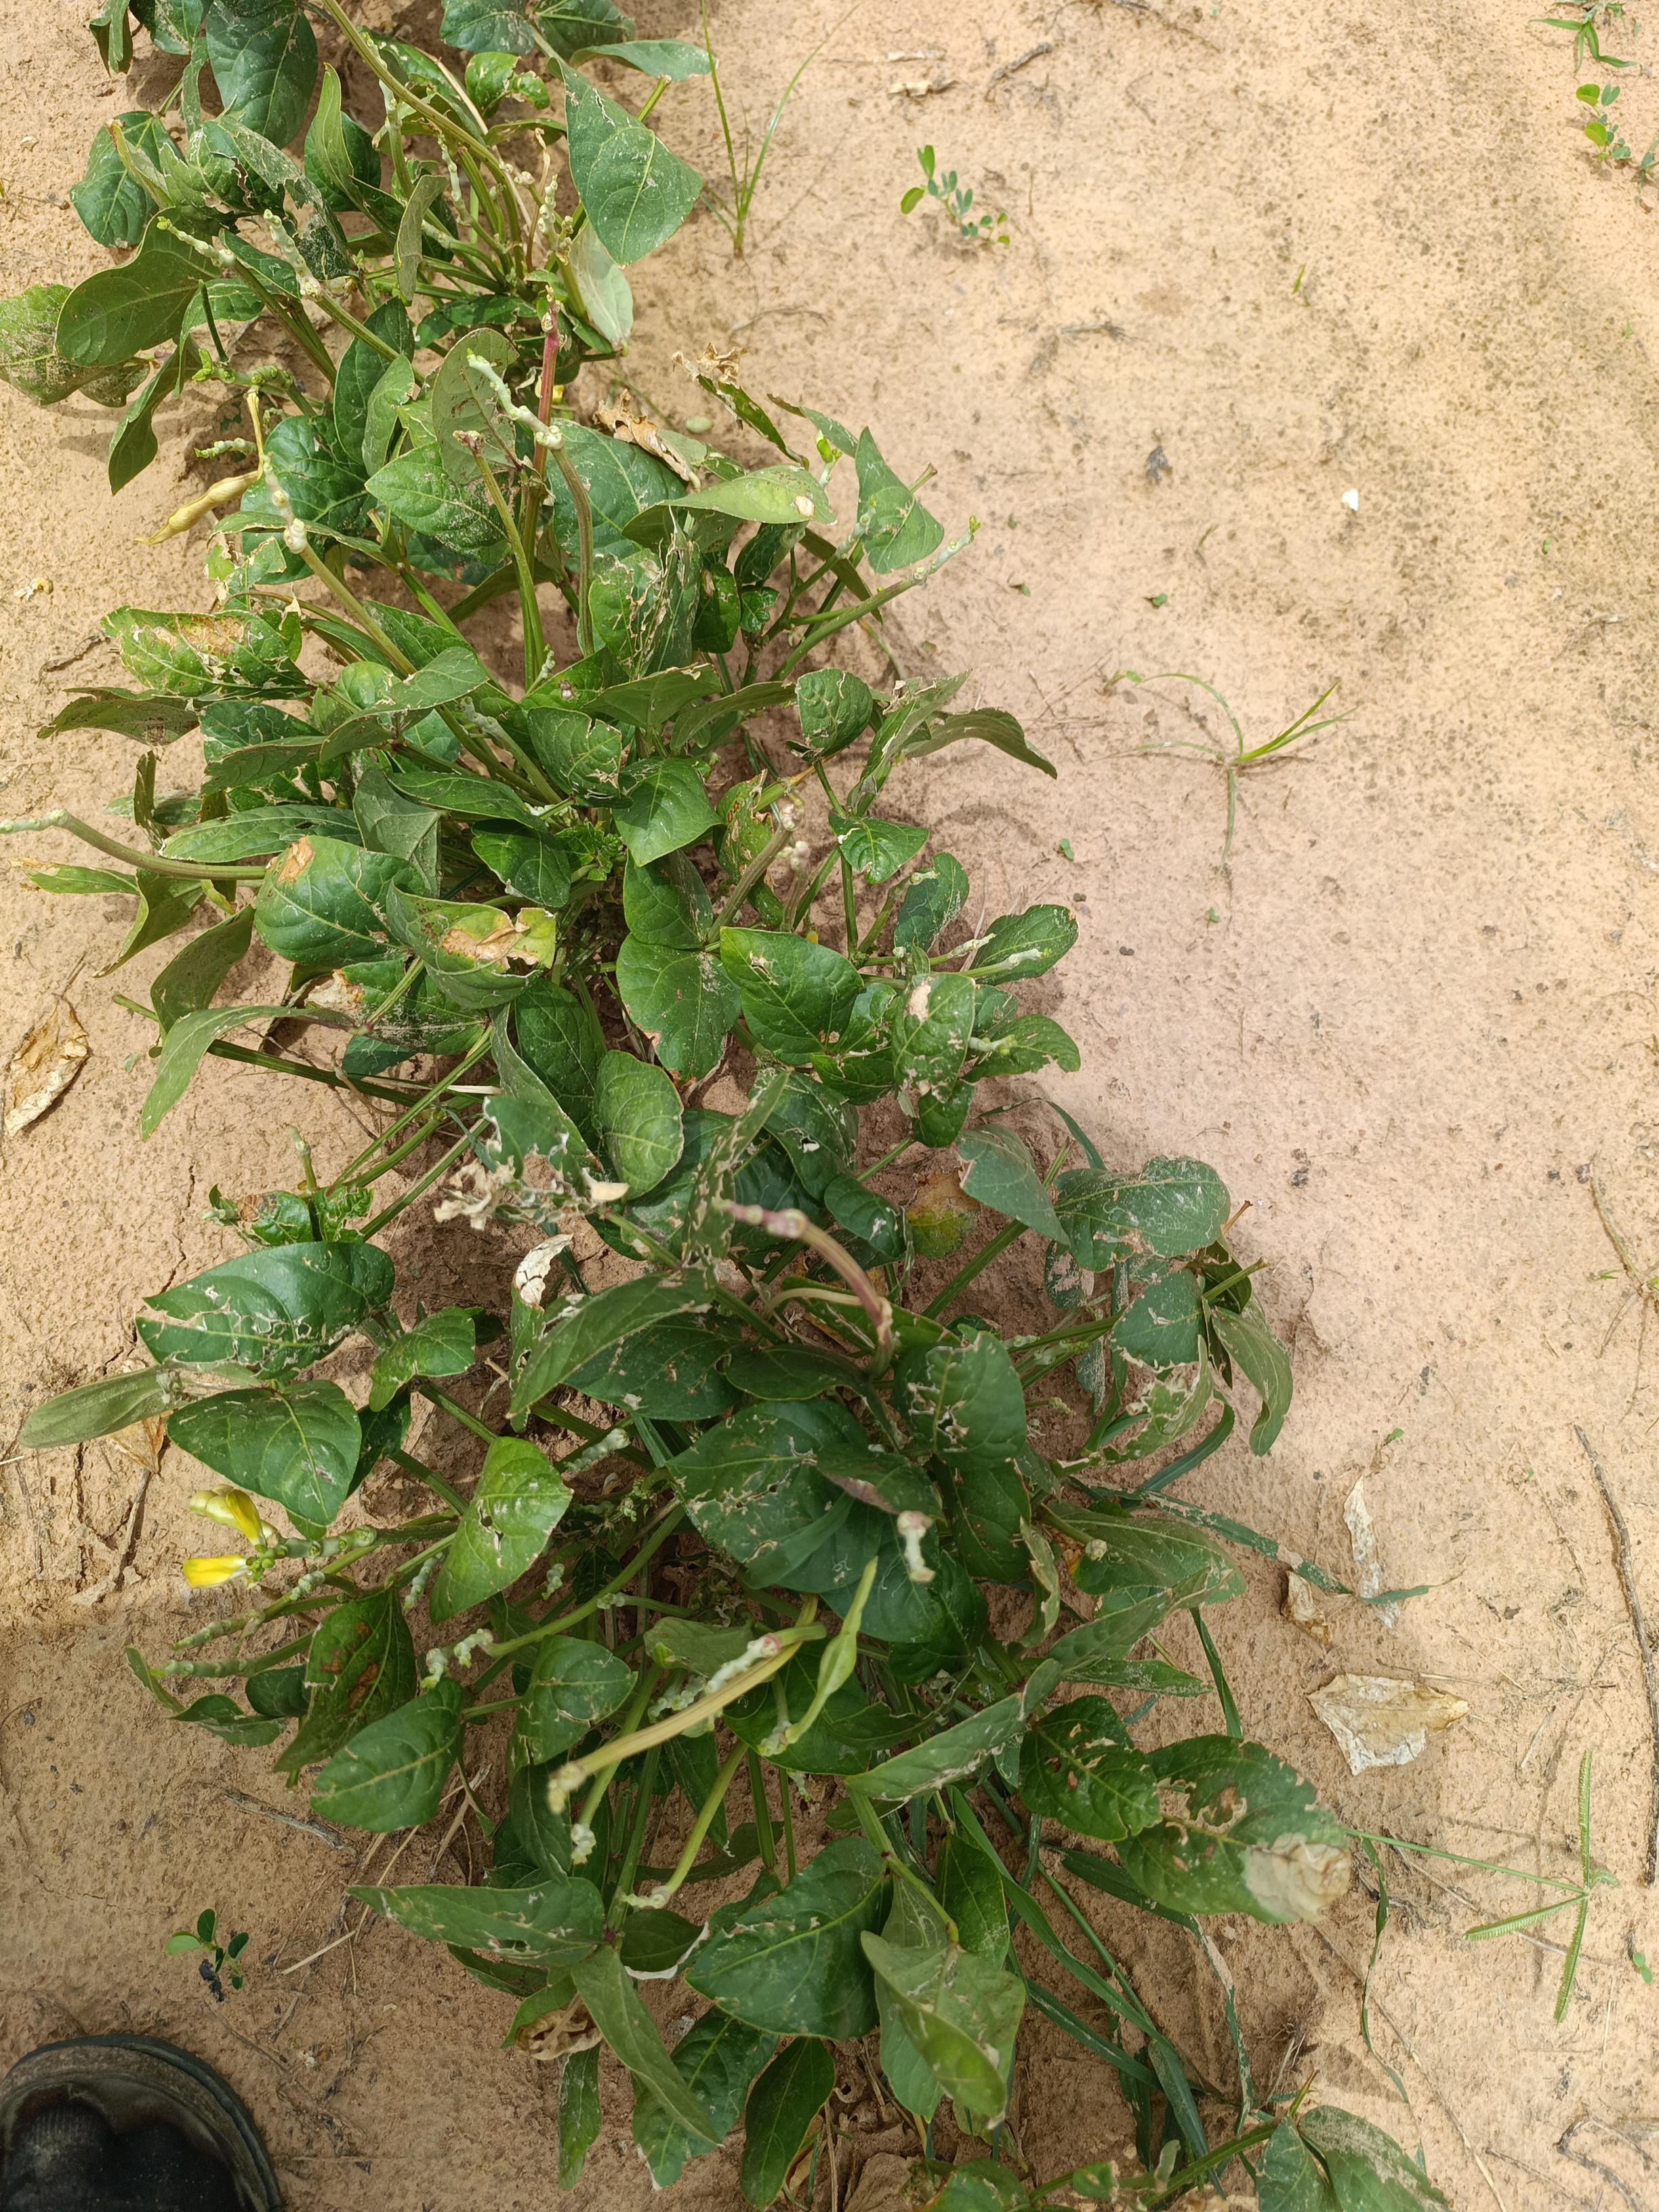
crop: cowpea
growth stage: harvest maturity
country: Nigeria
